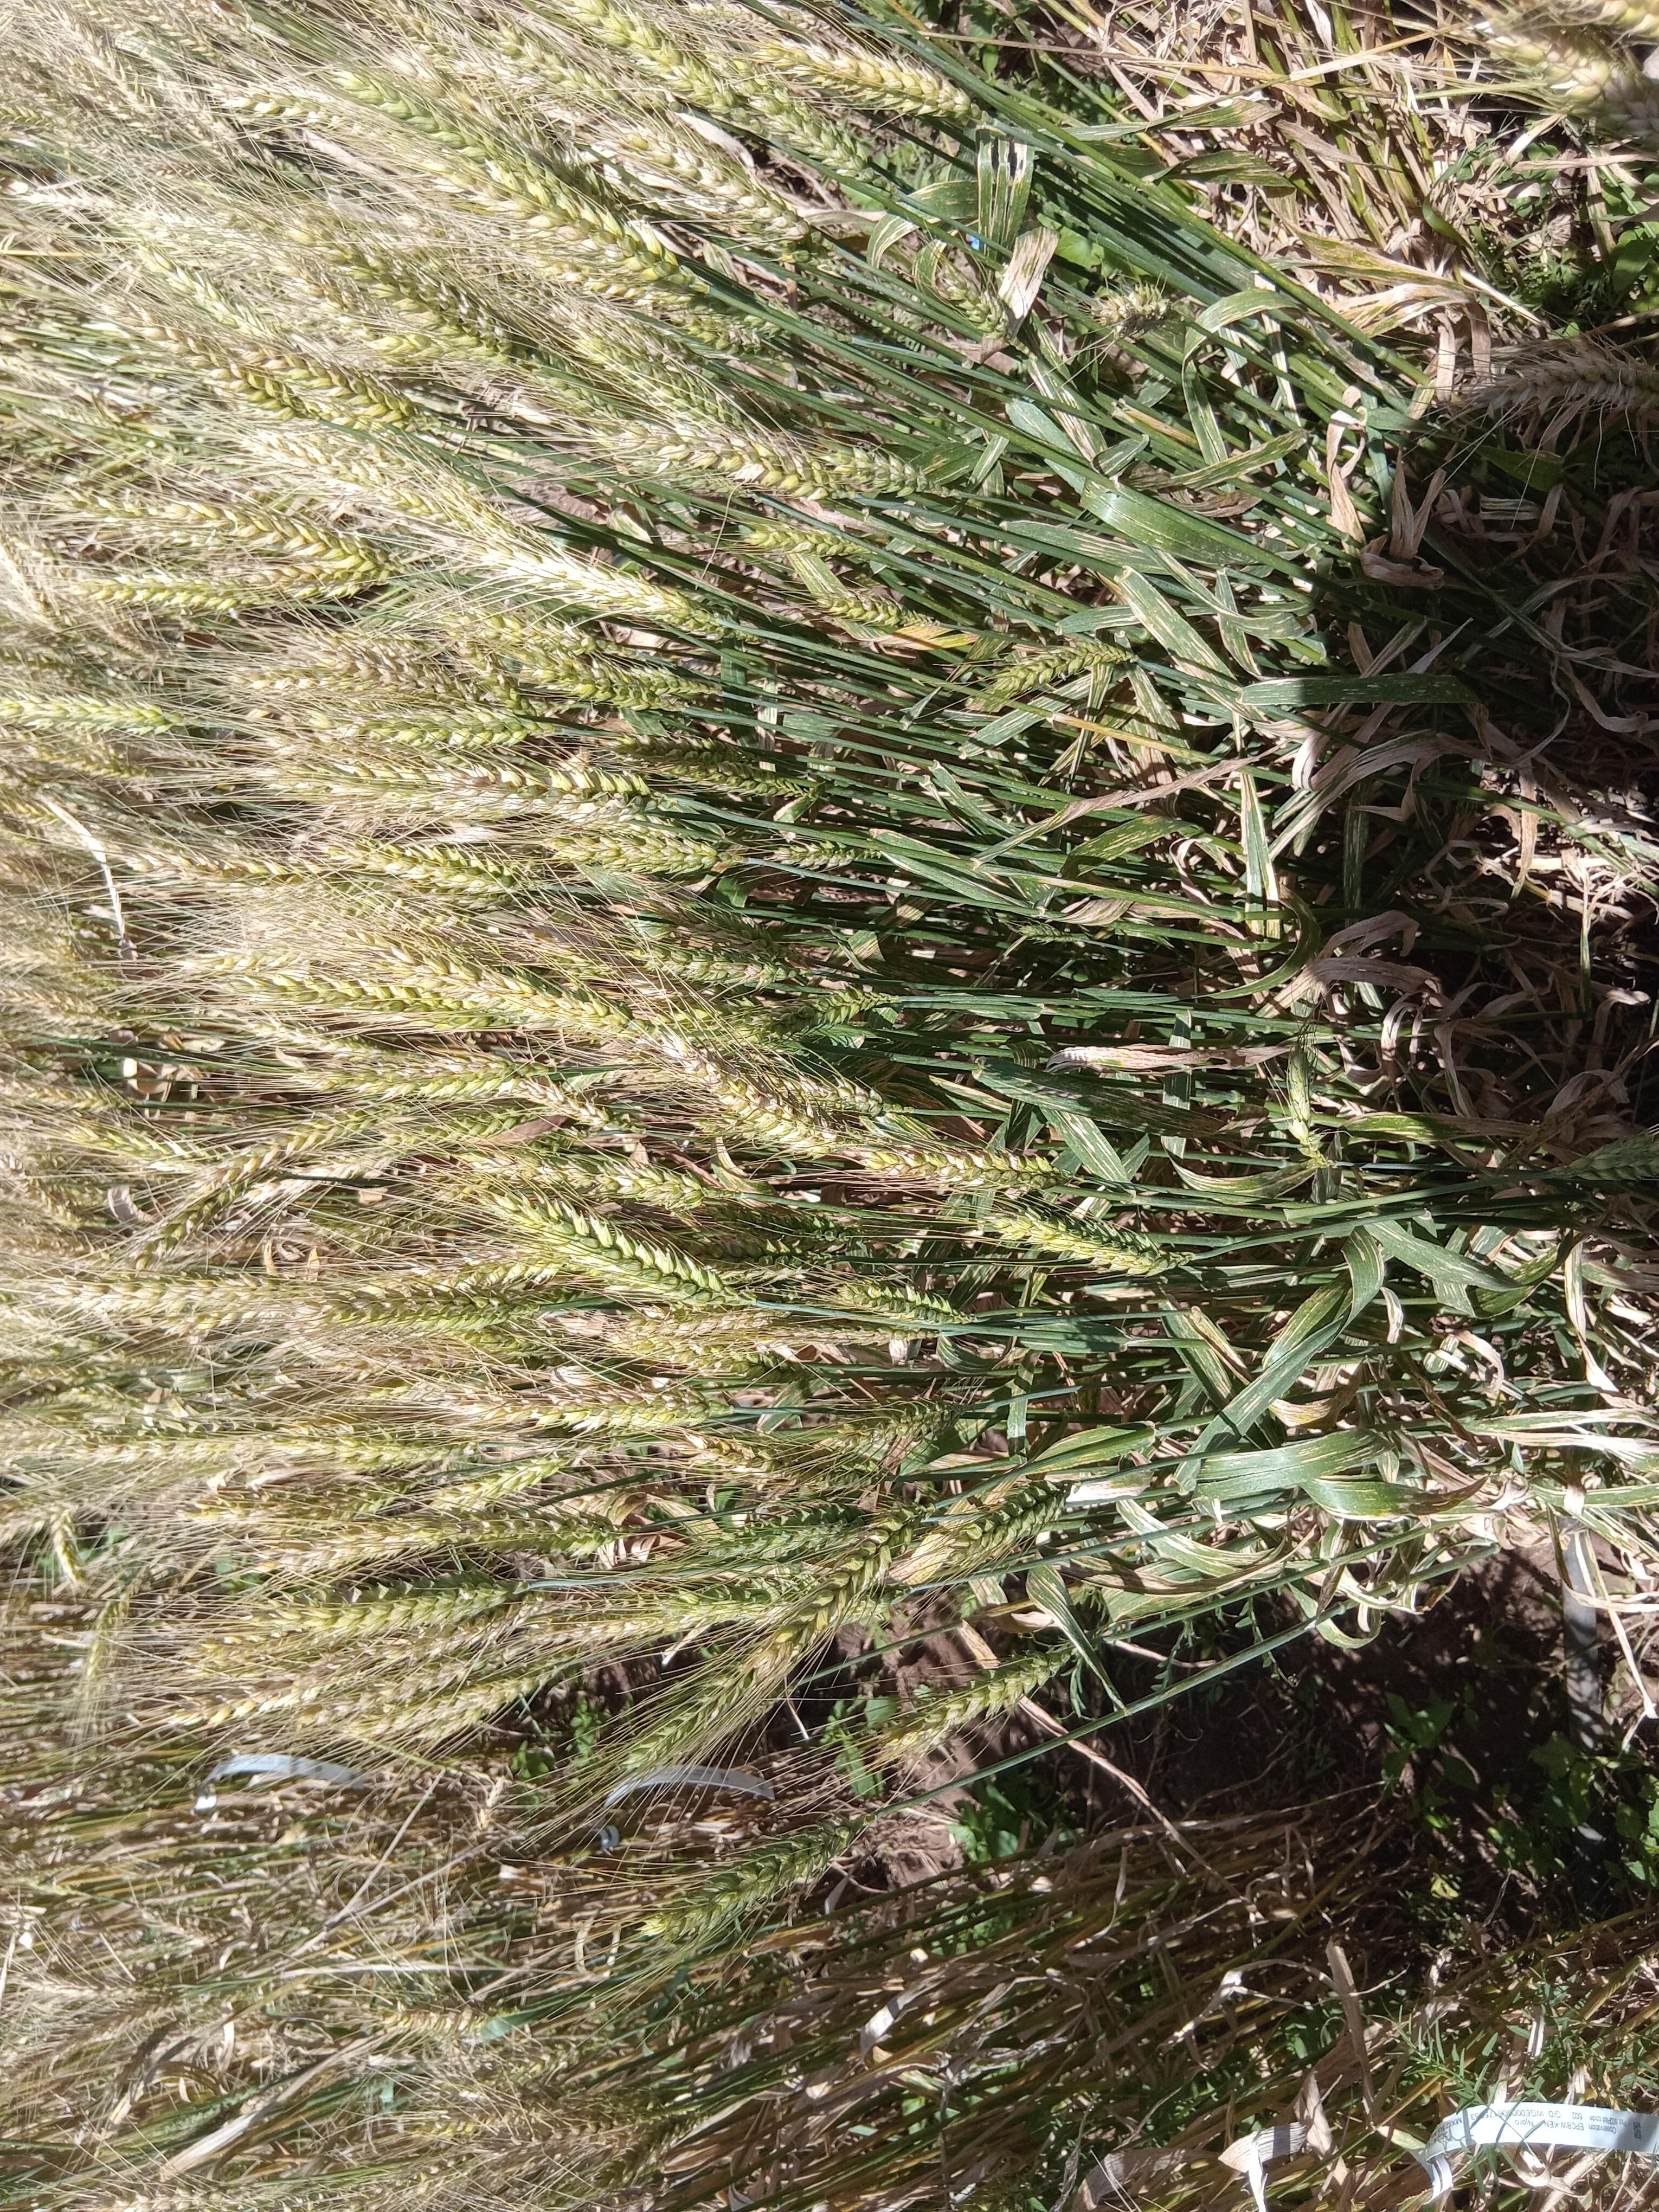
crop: wheat
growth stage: maturity
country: Kenya
